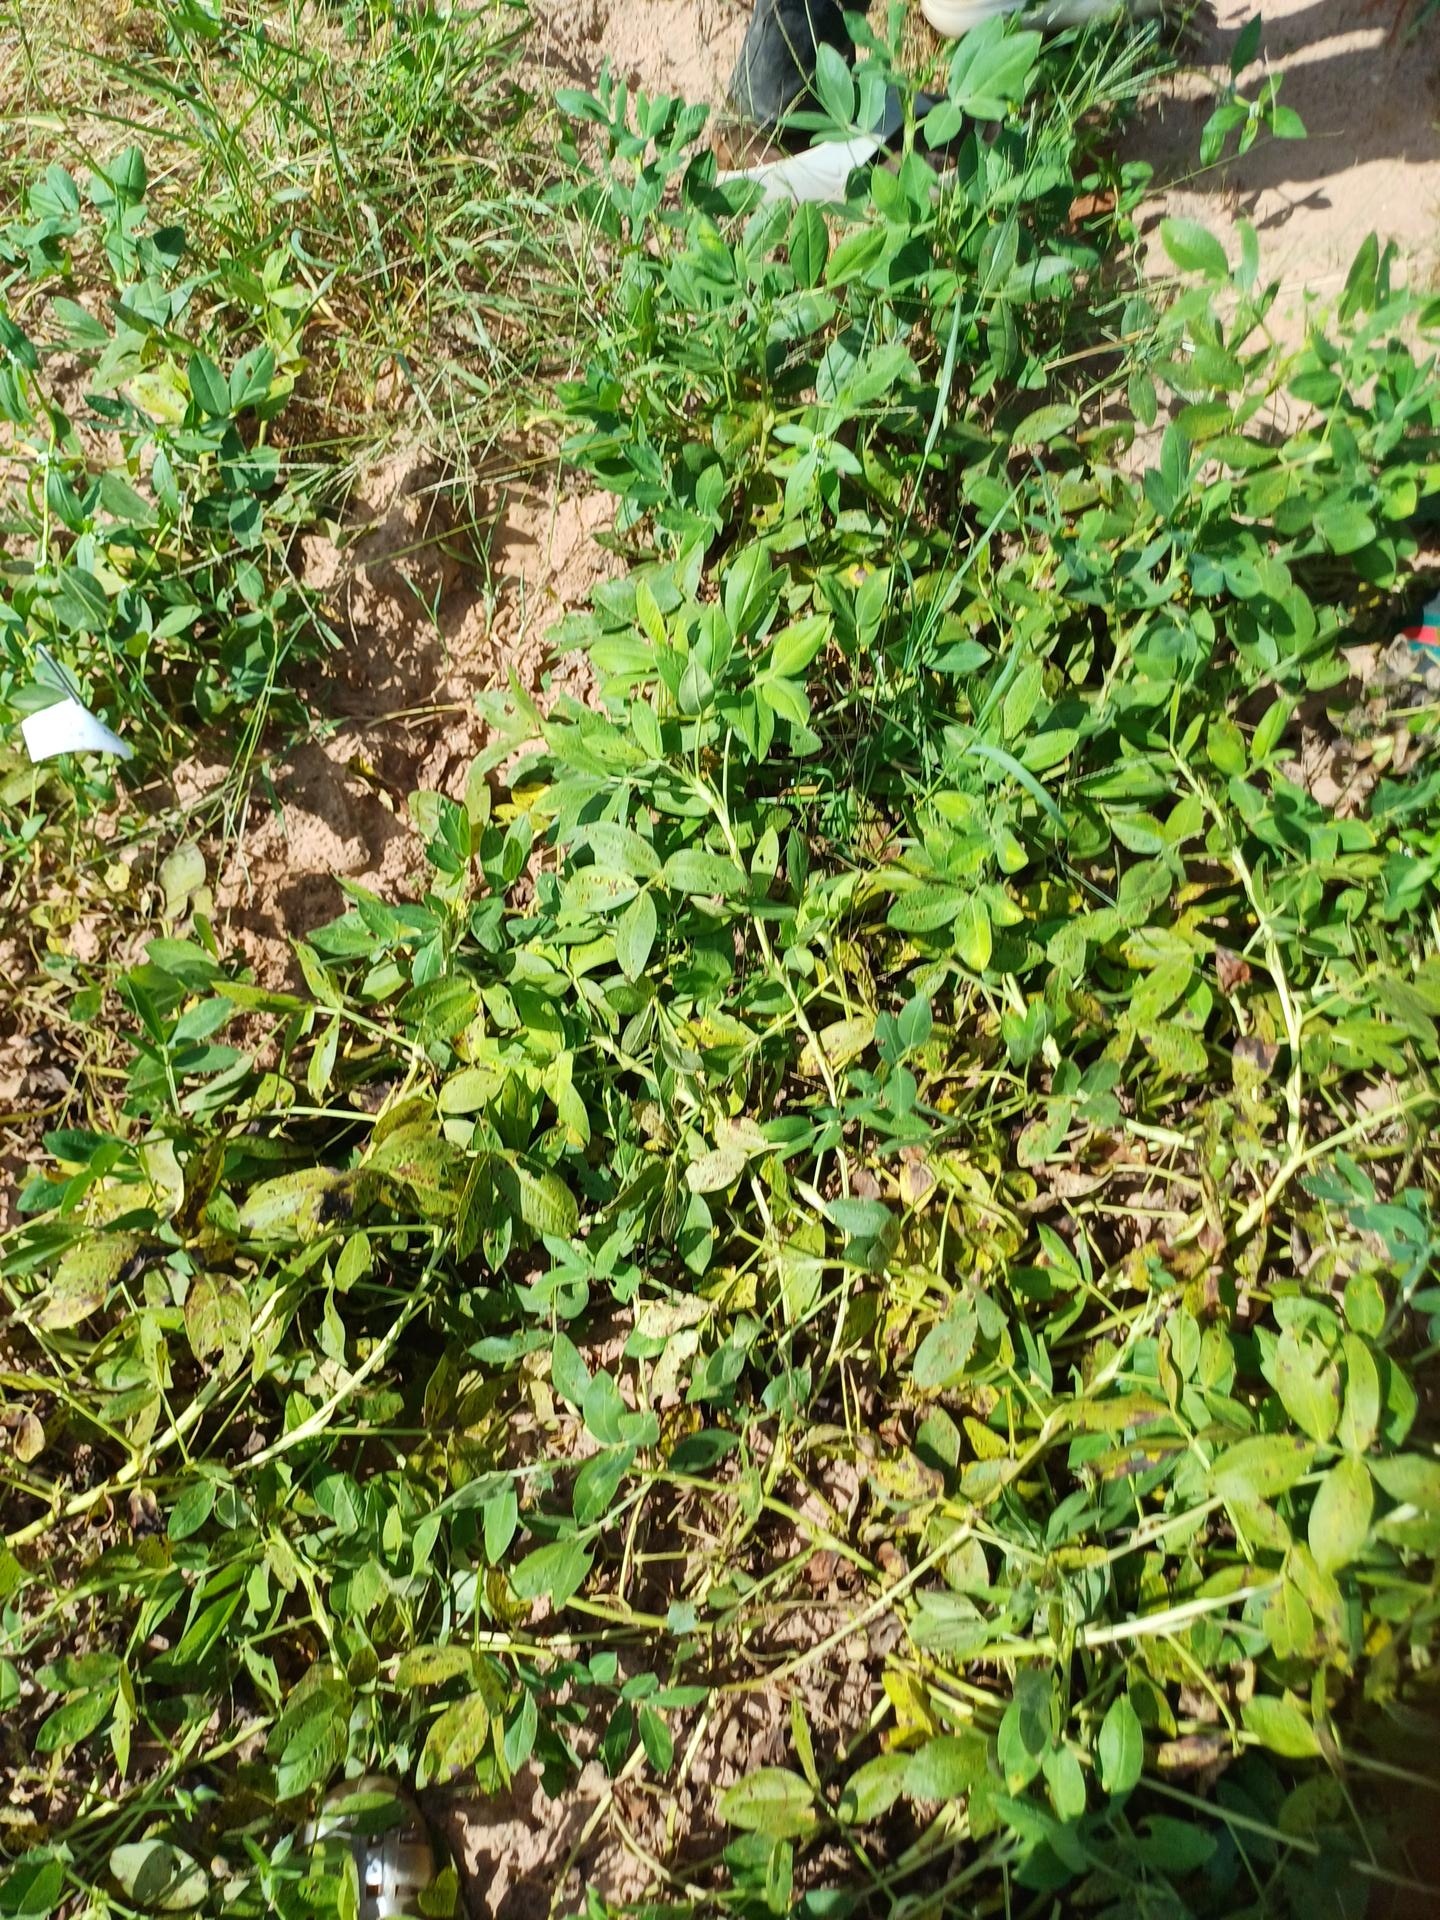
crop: groundnut
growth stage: flowering
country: Senegal
